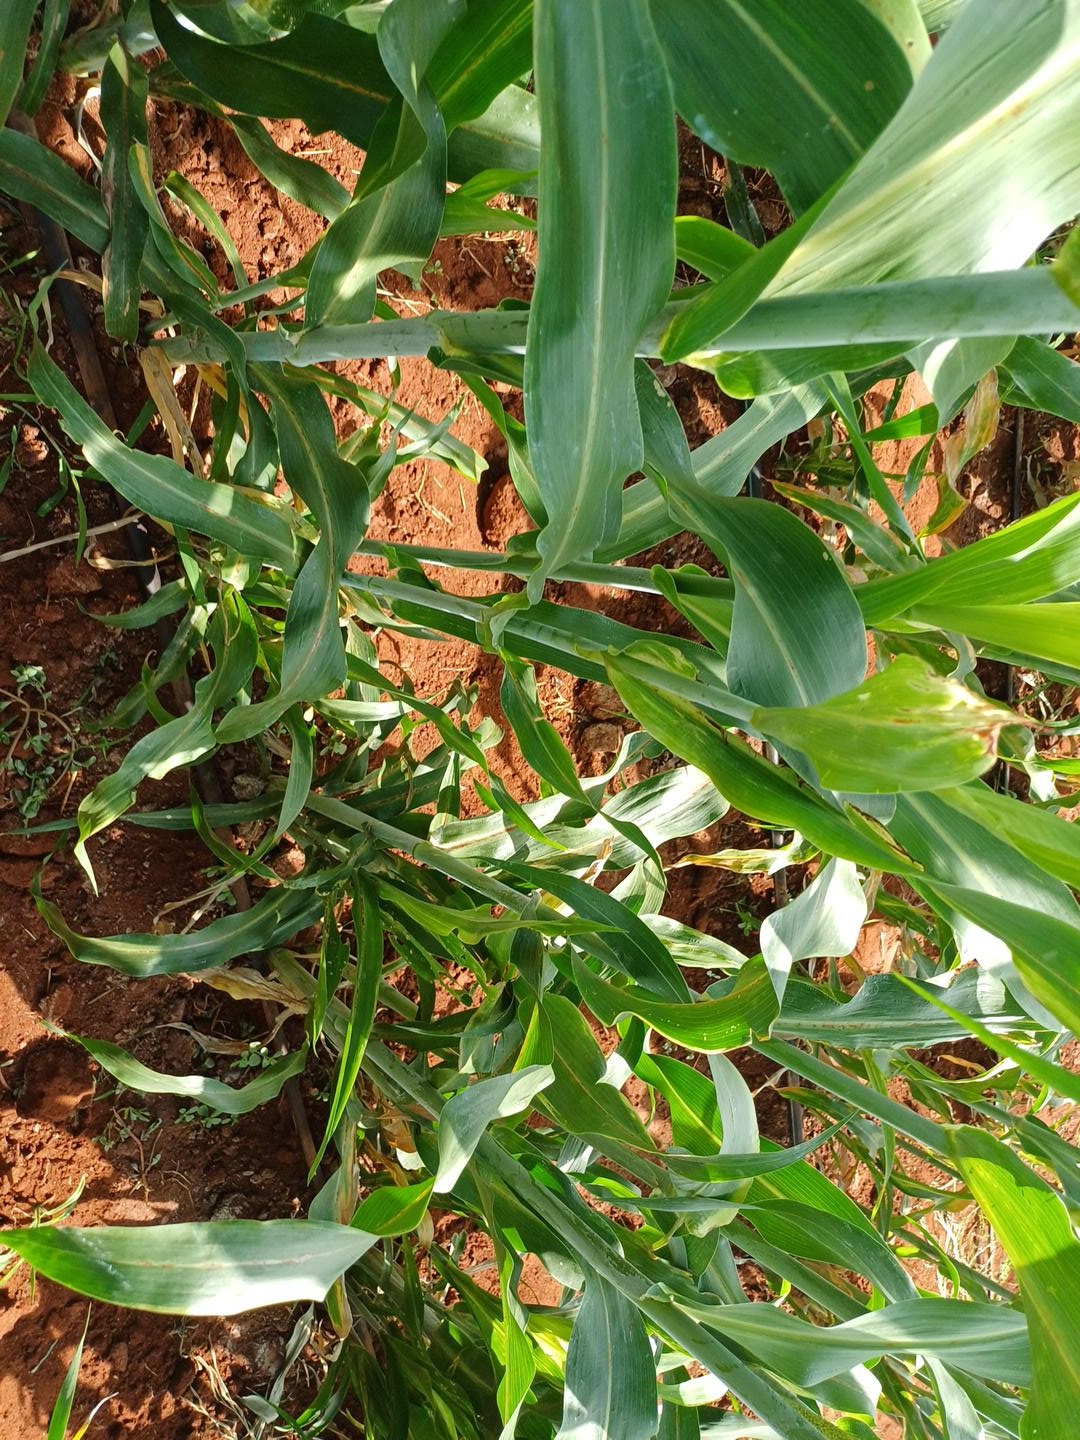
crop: sorghum
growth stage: heading tuber
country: Kenya
